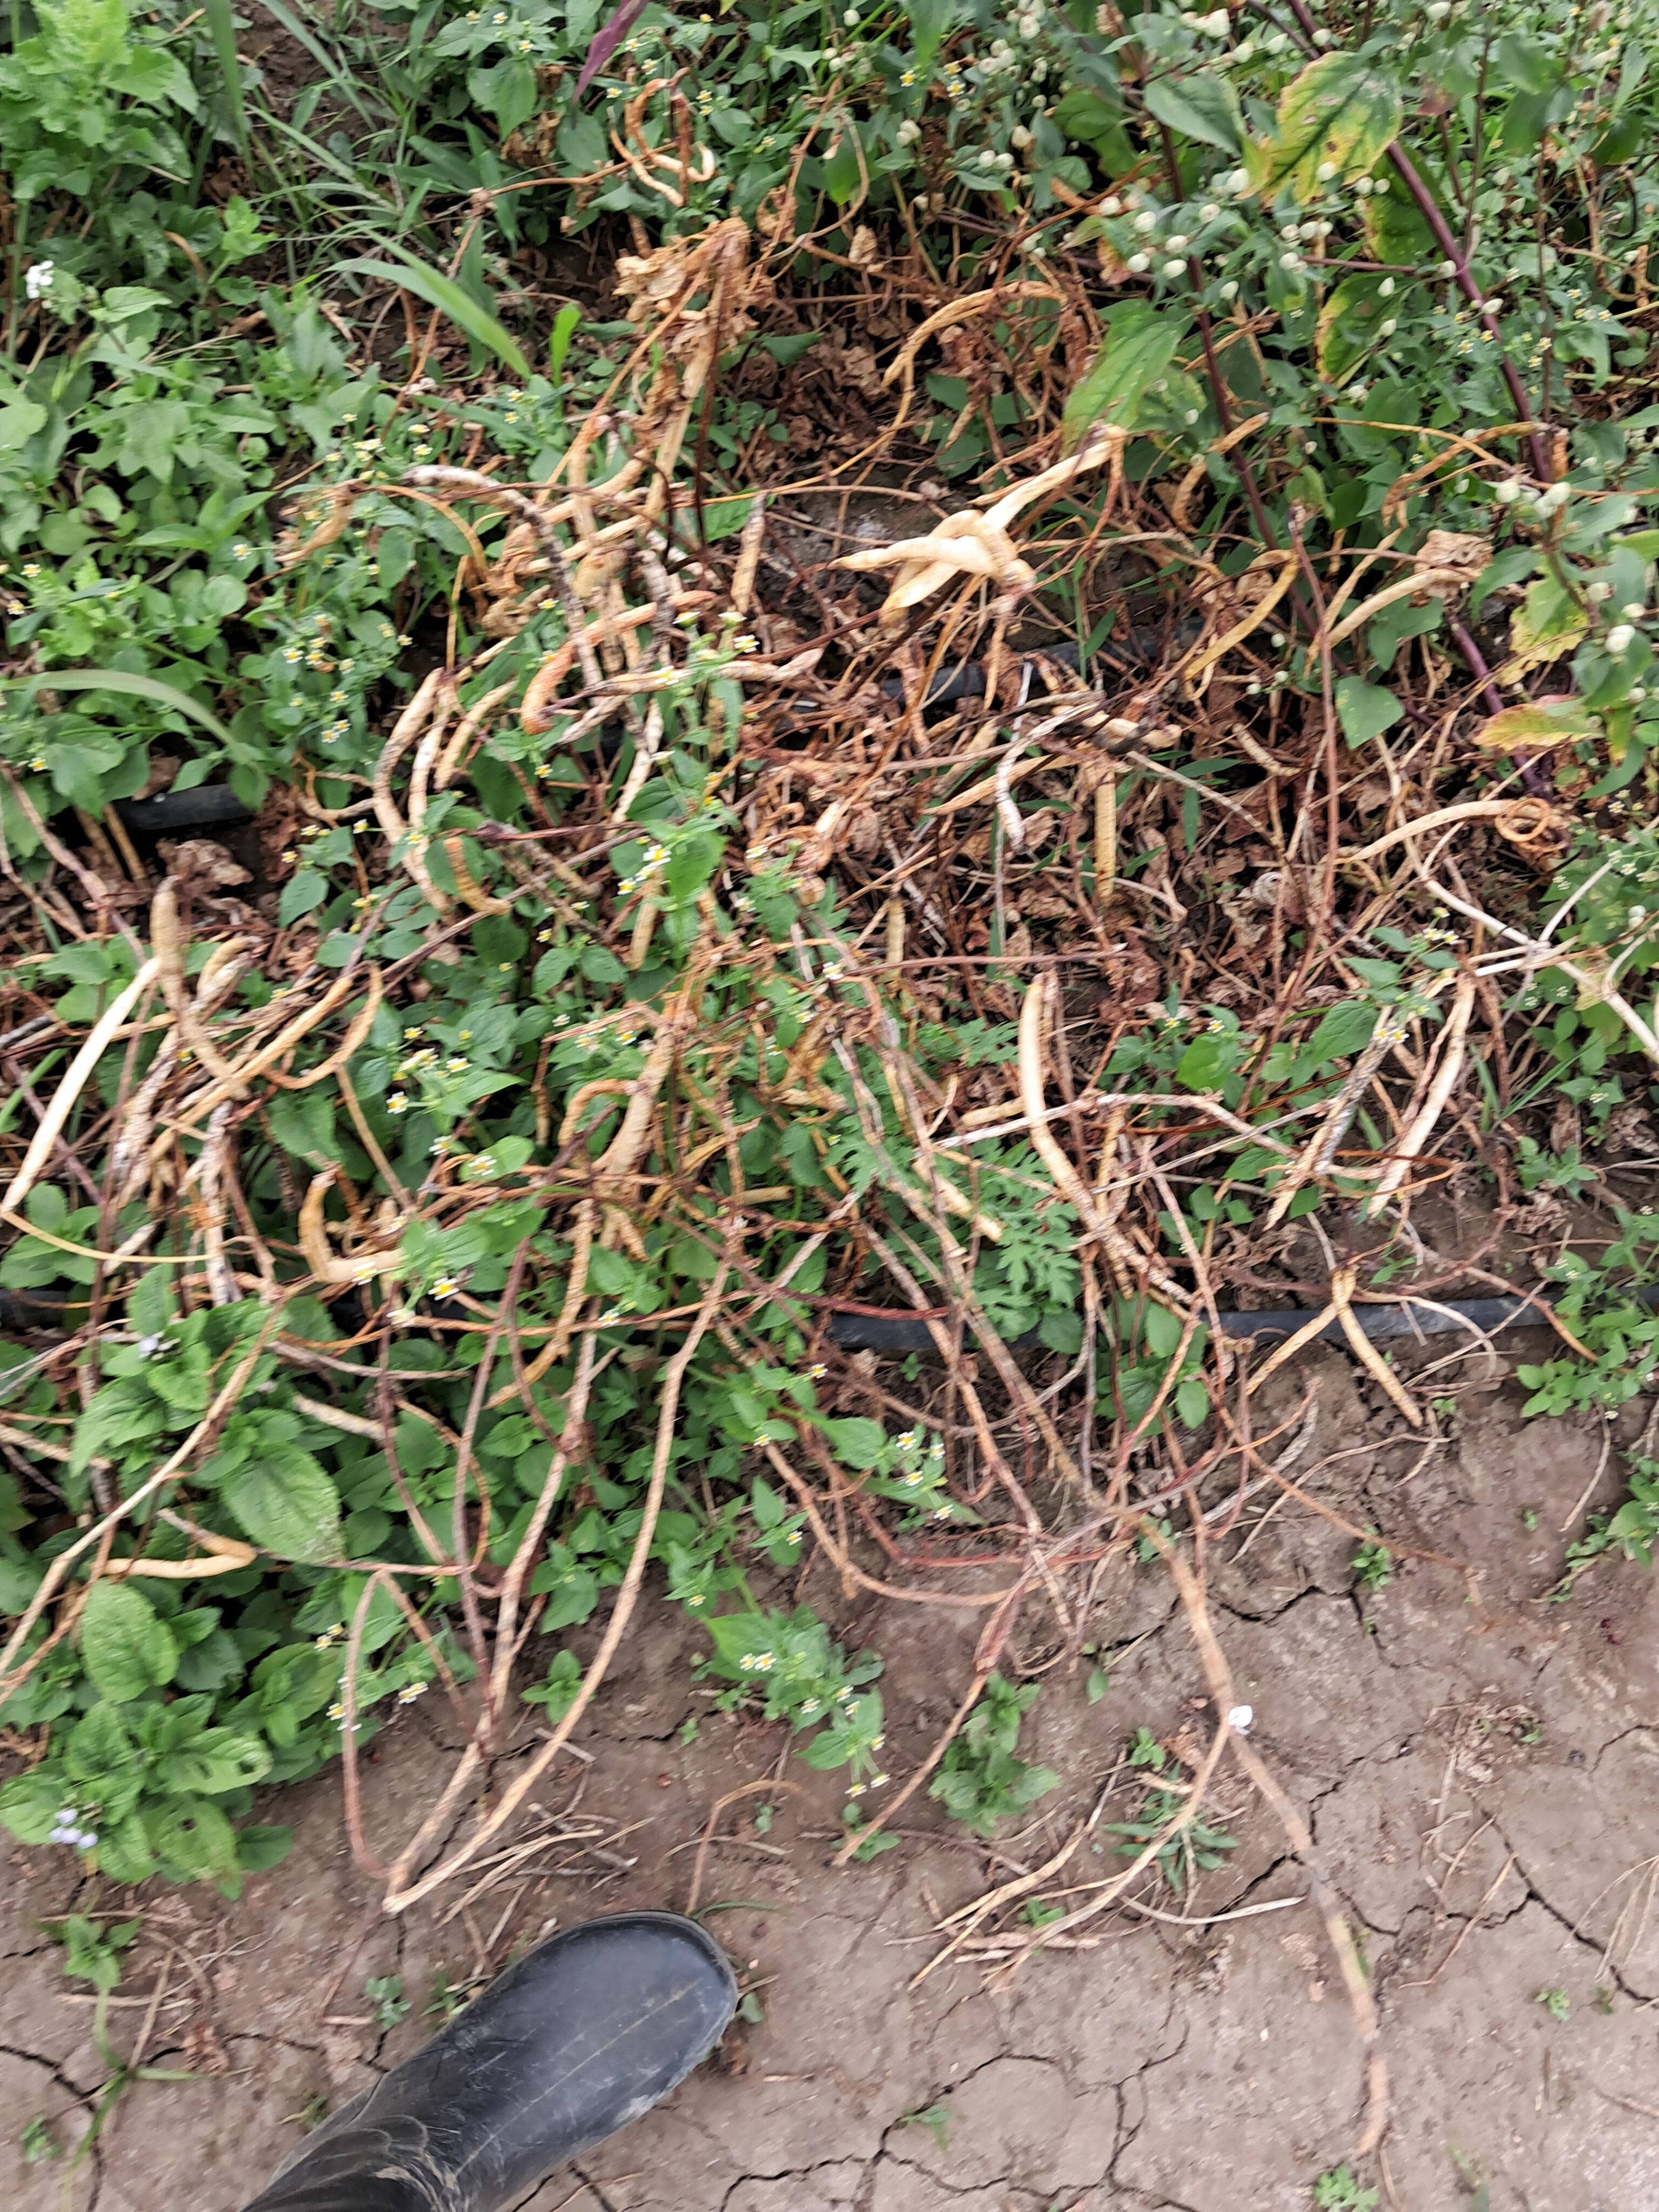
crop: cowpea
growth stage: development pod
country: Tanzania
